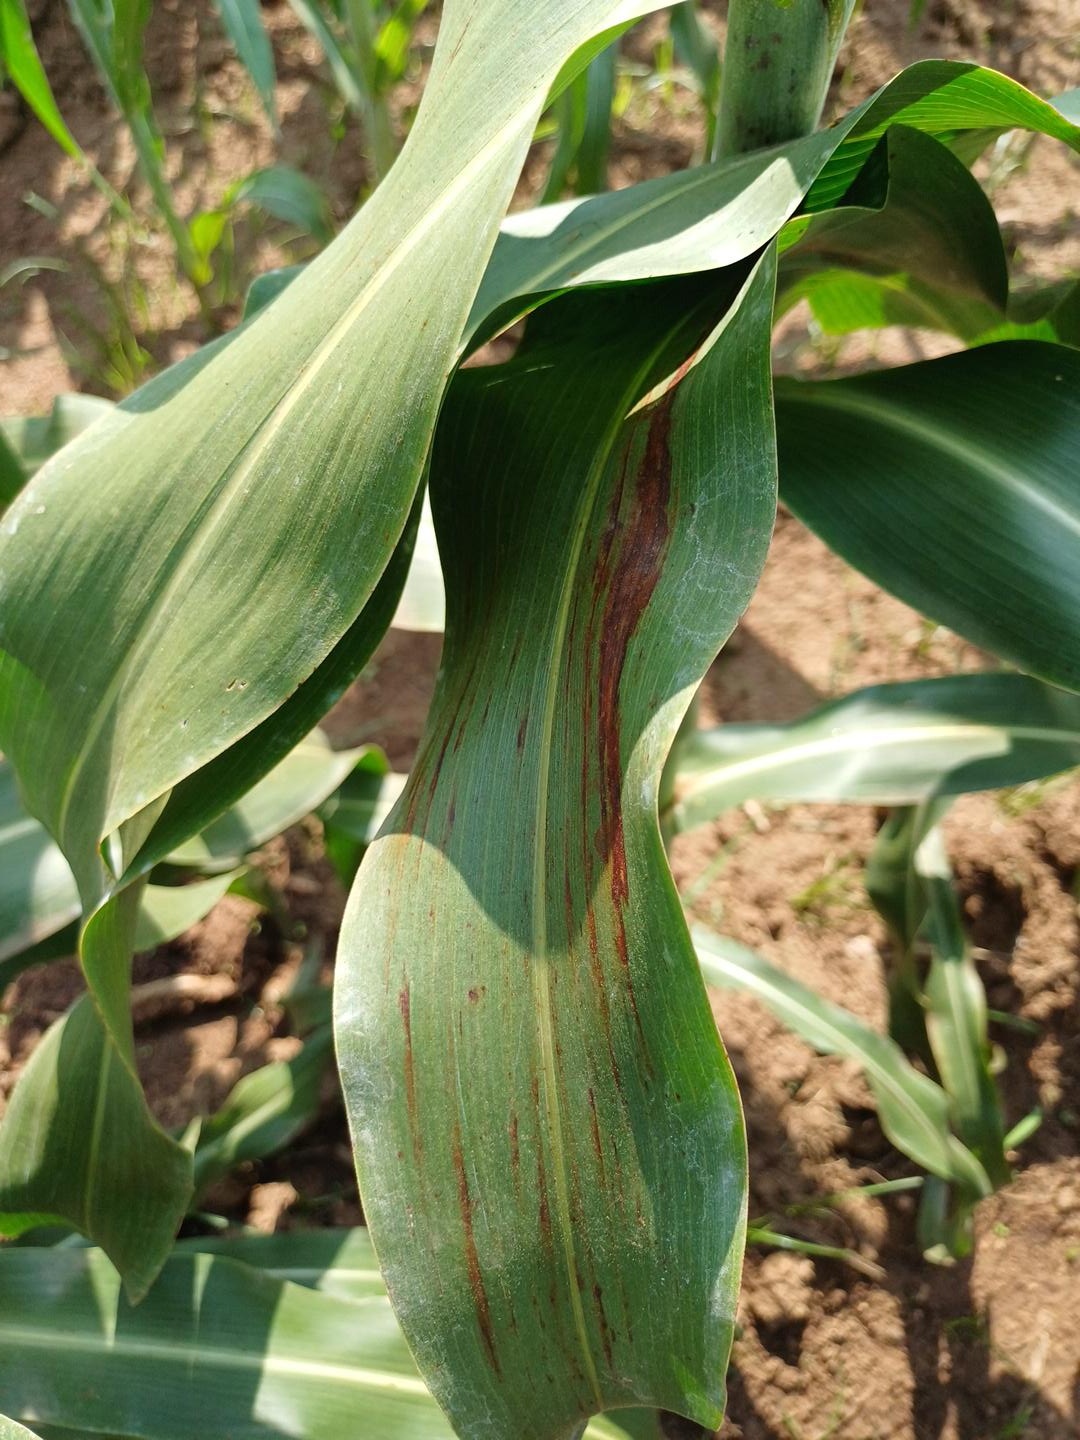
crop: sorghum
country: Kenya
